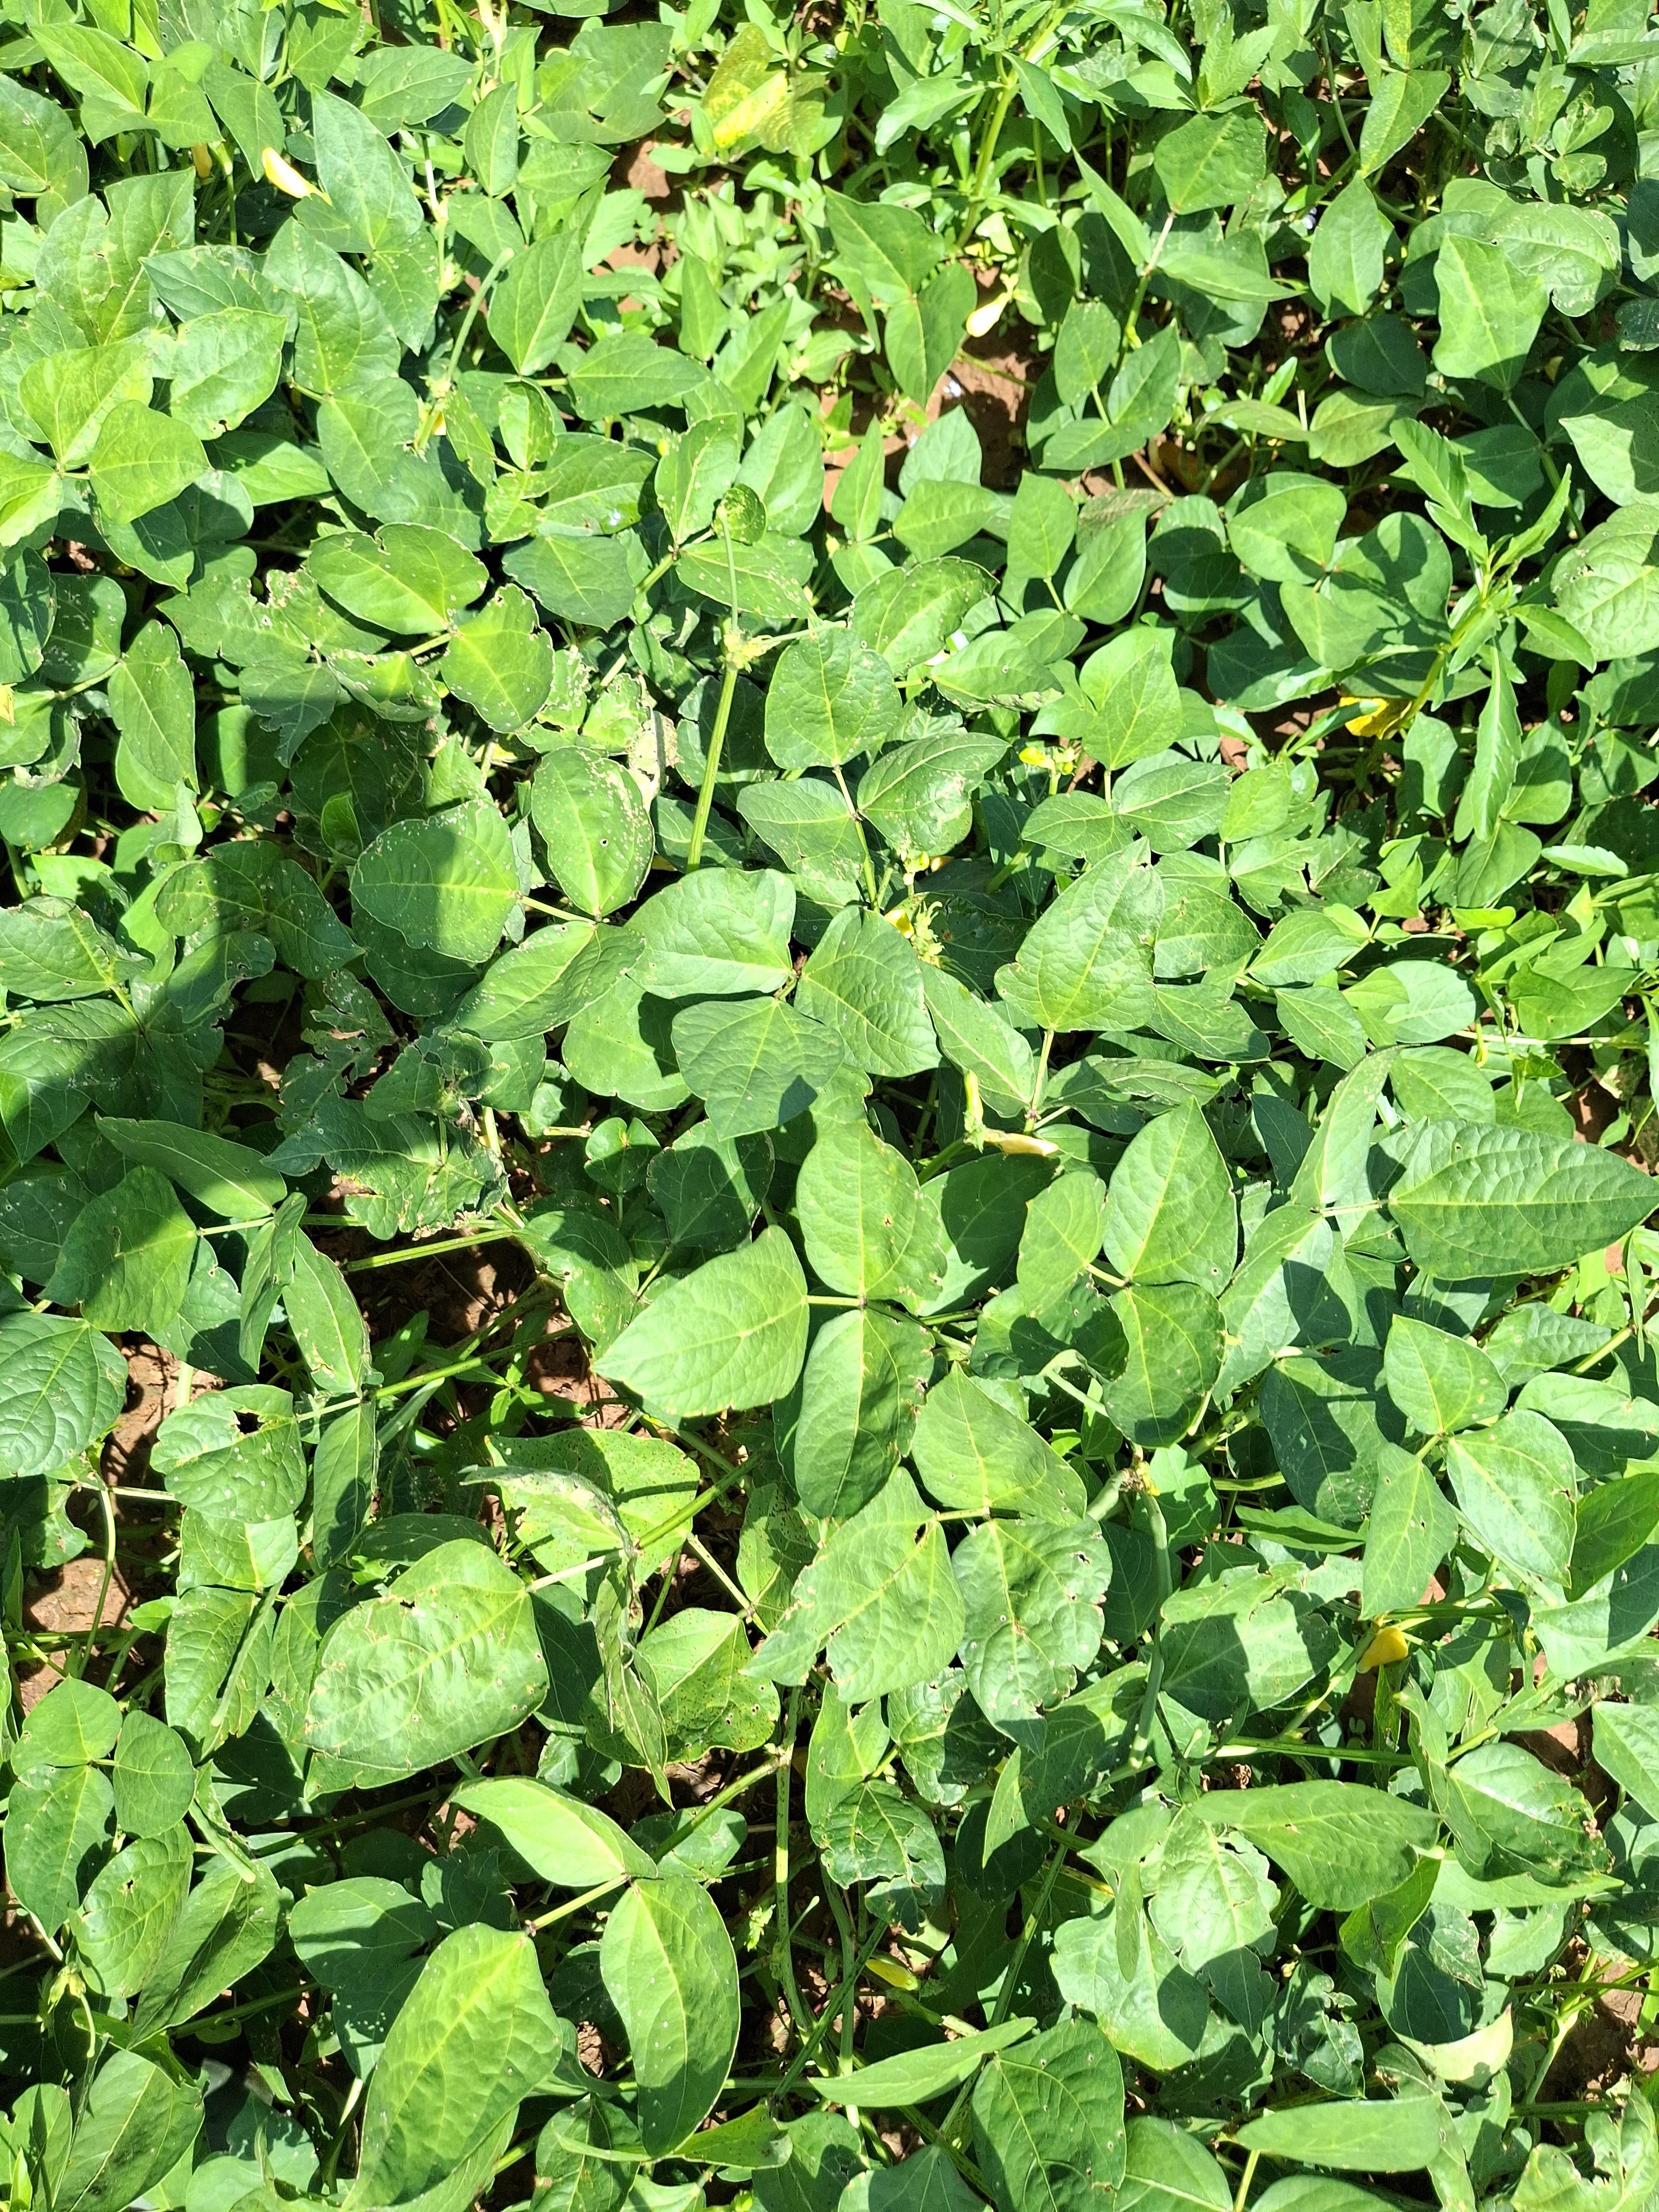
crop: cowpea
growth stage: development pod
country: Nigeria
